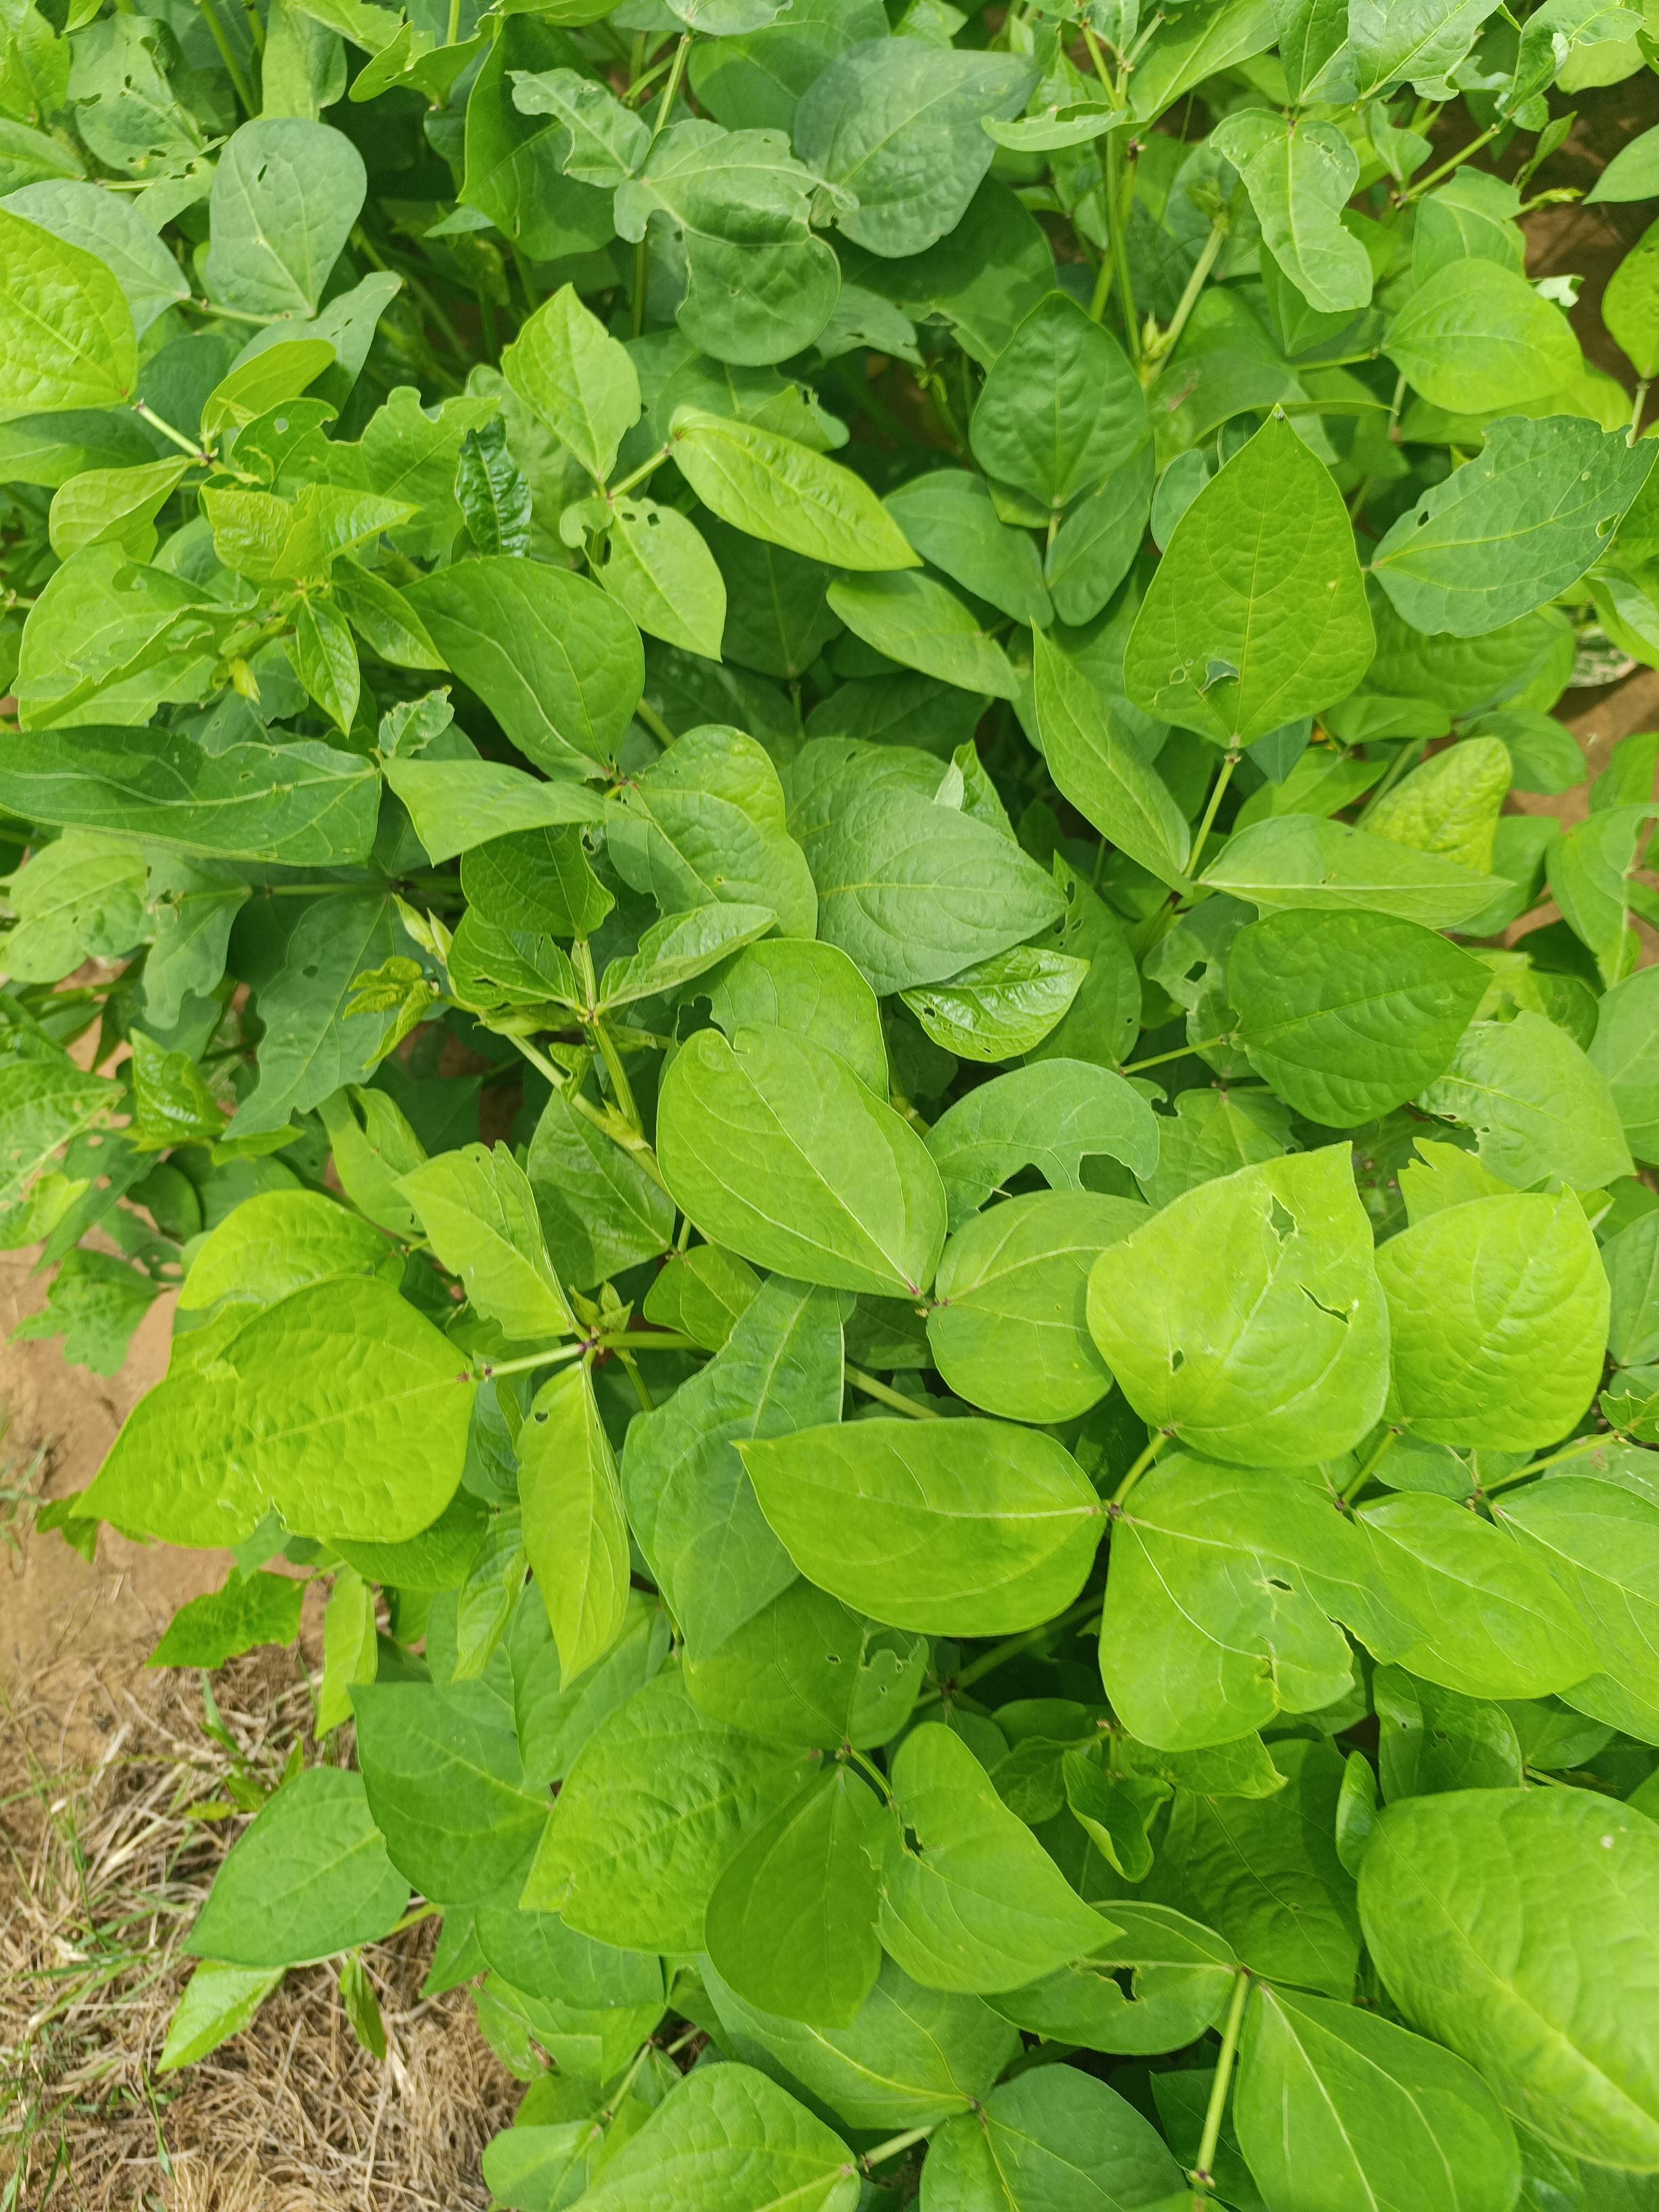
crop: cowpea
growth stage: vegetative
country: Nigeria
